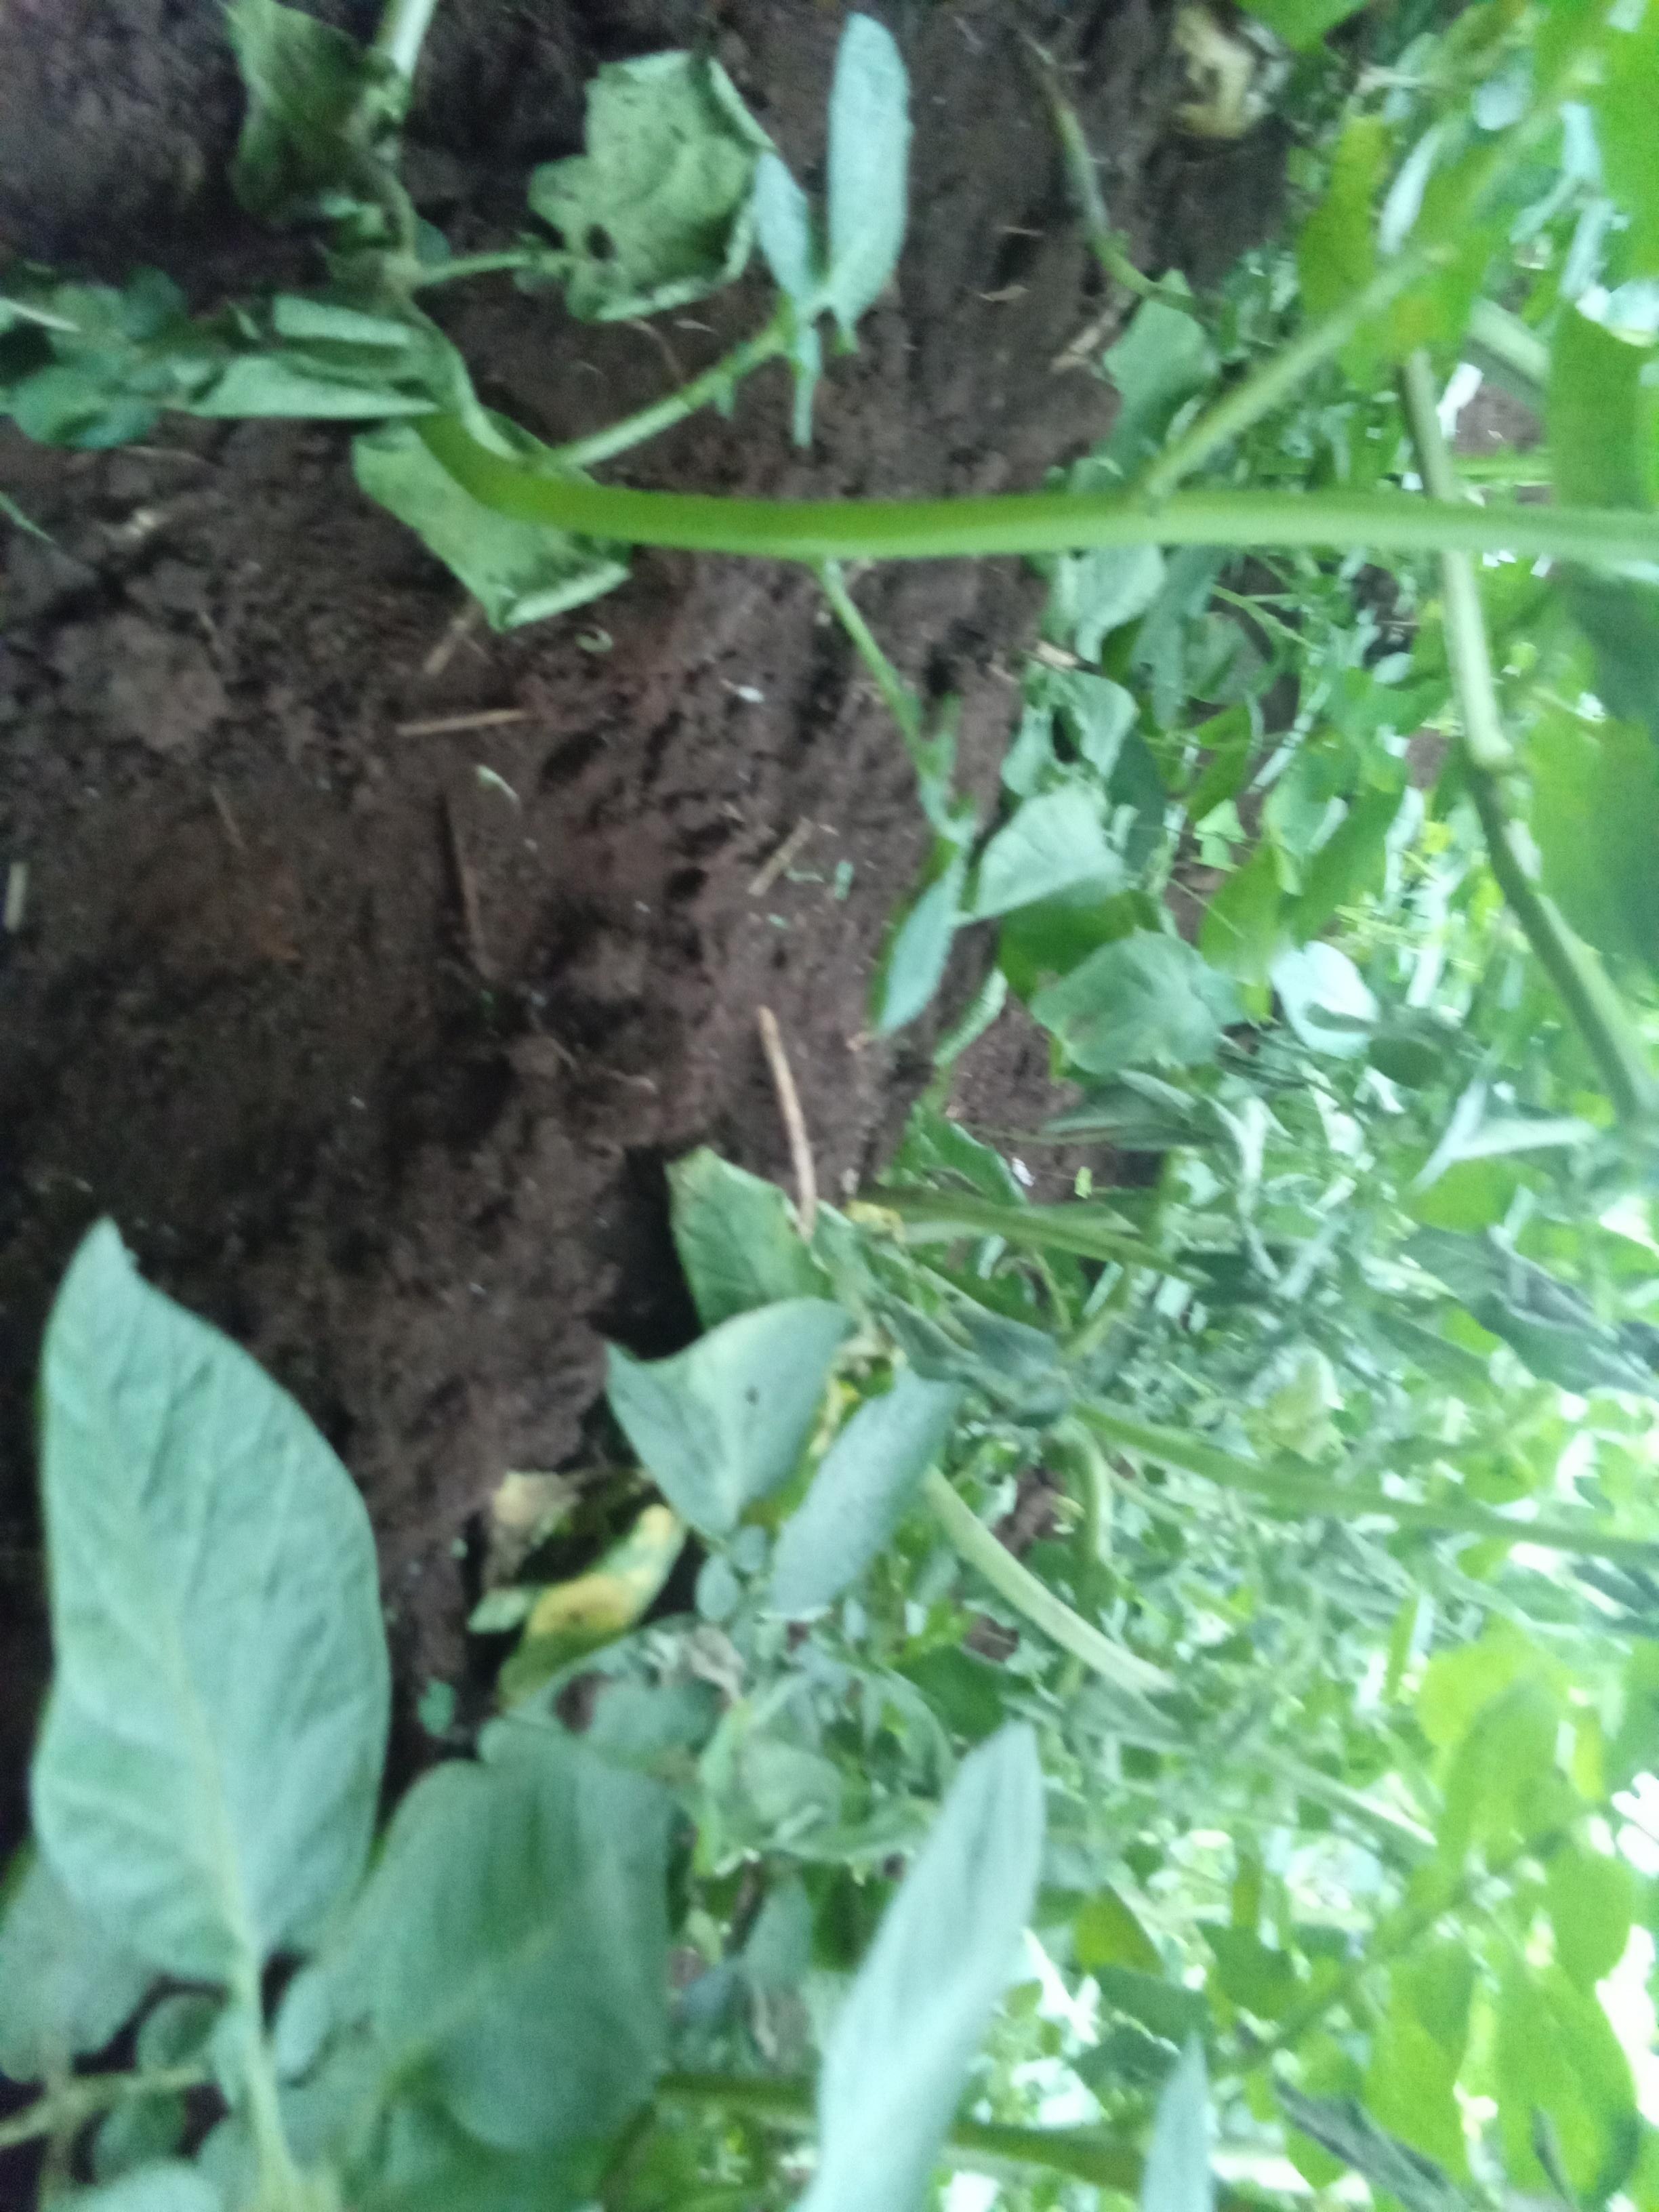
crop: potato
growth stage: flowering
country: Kenya
